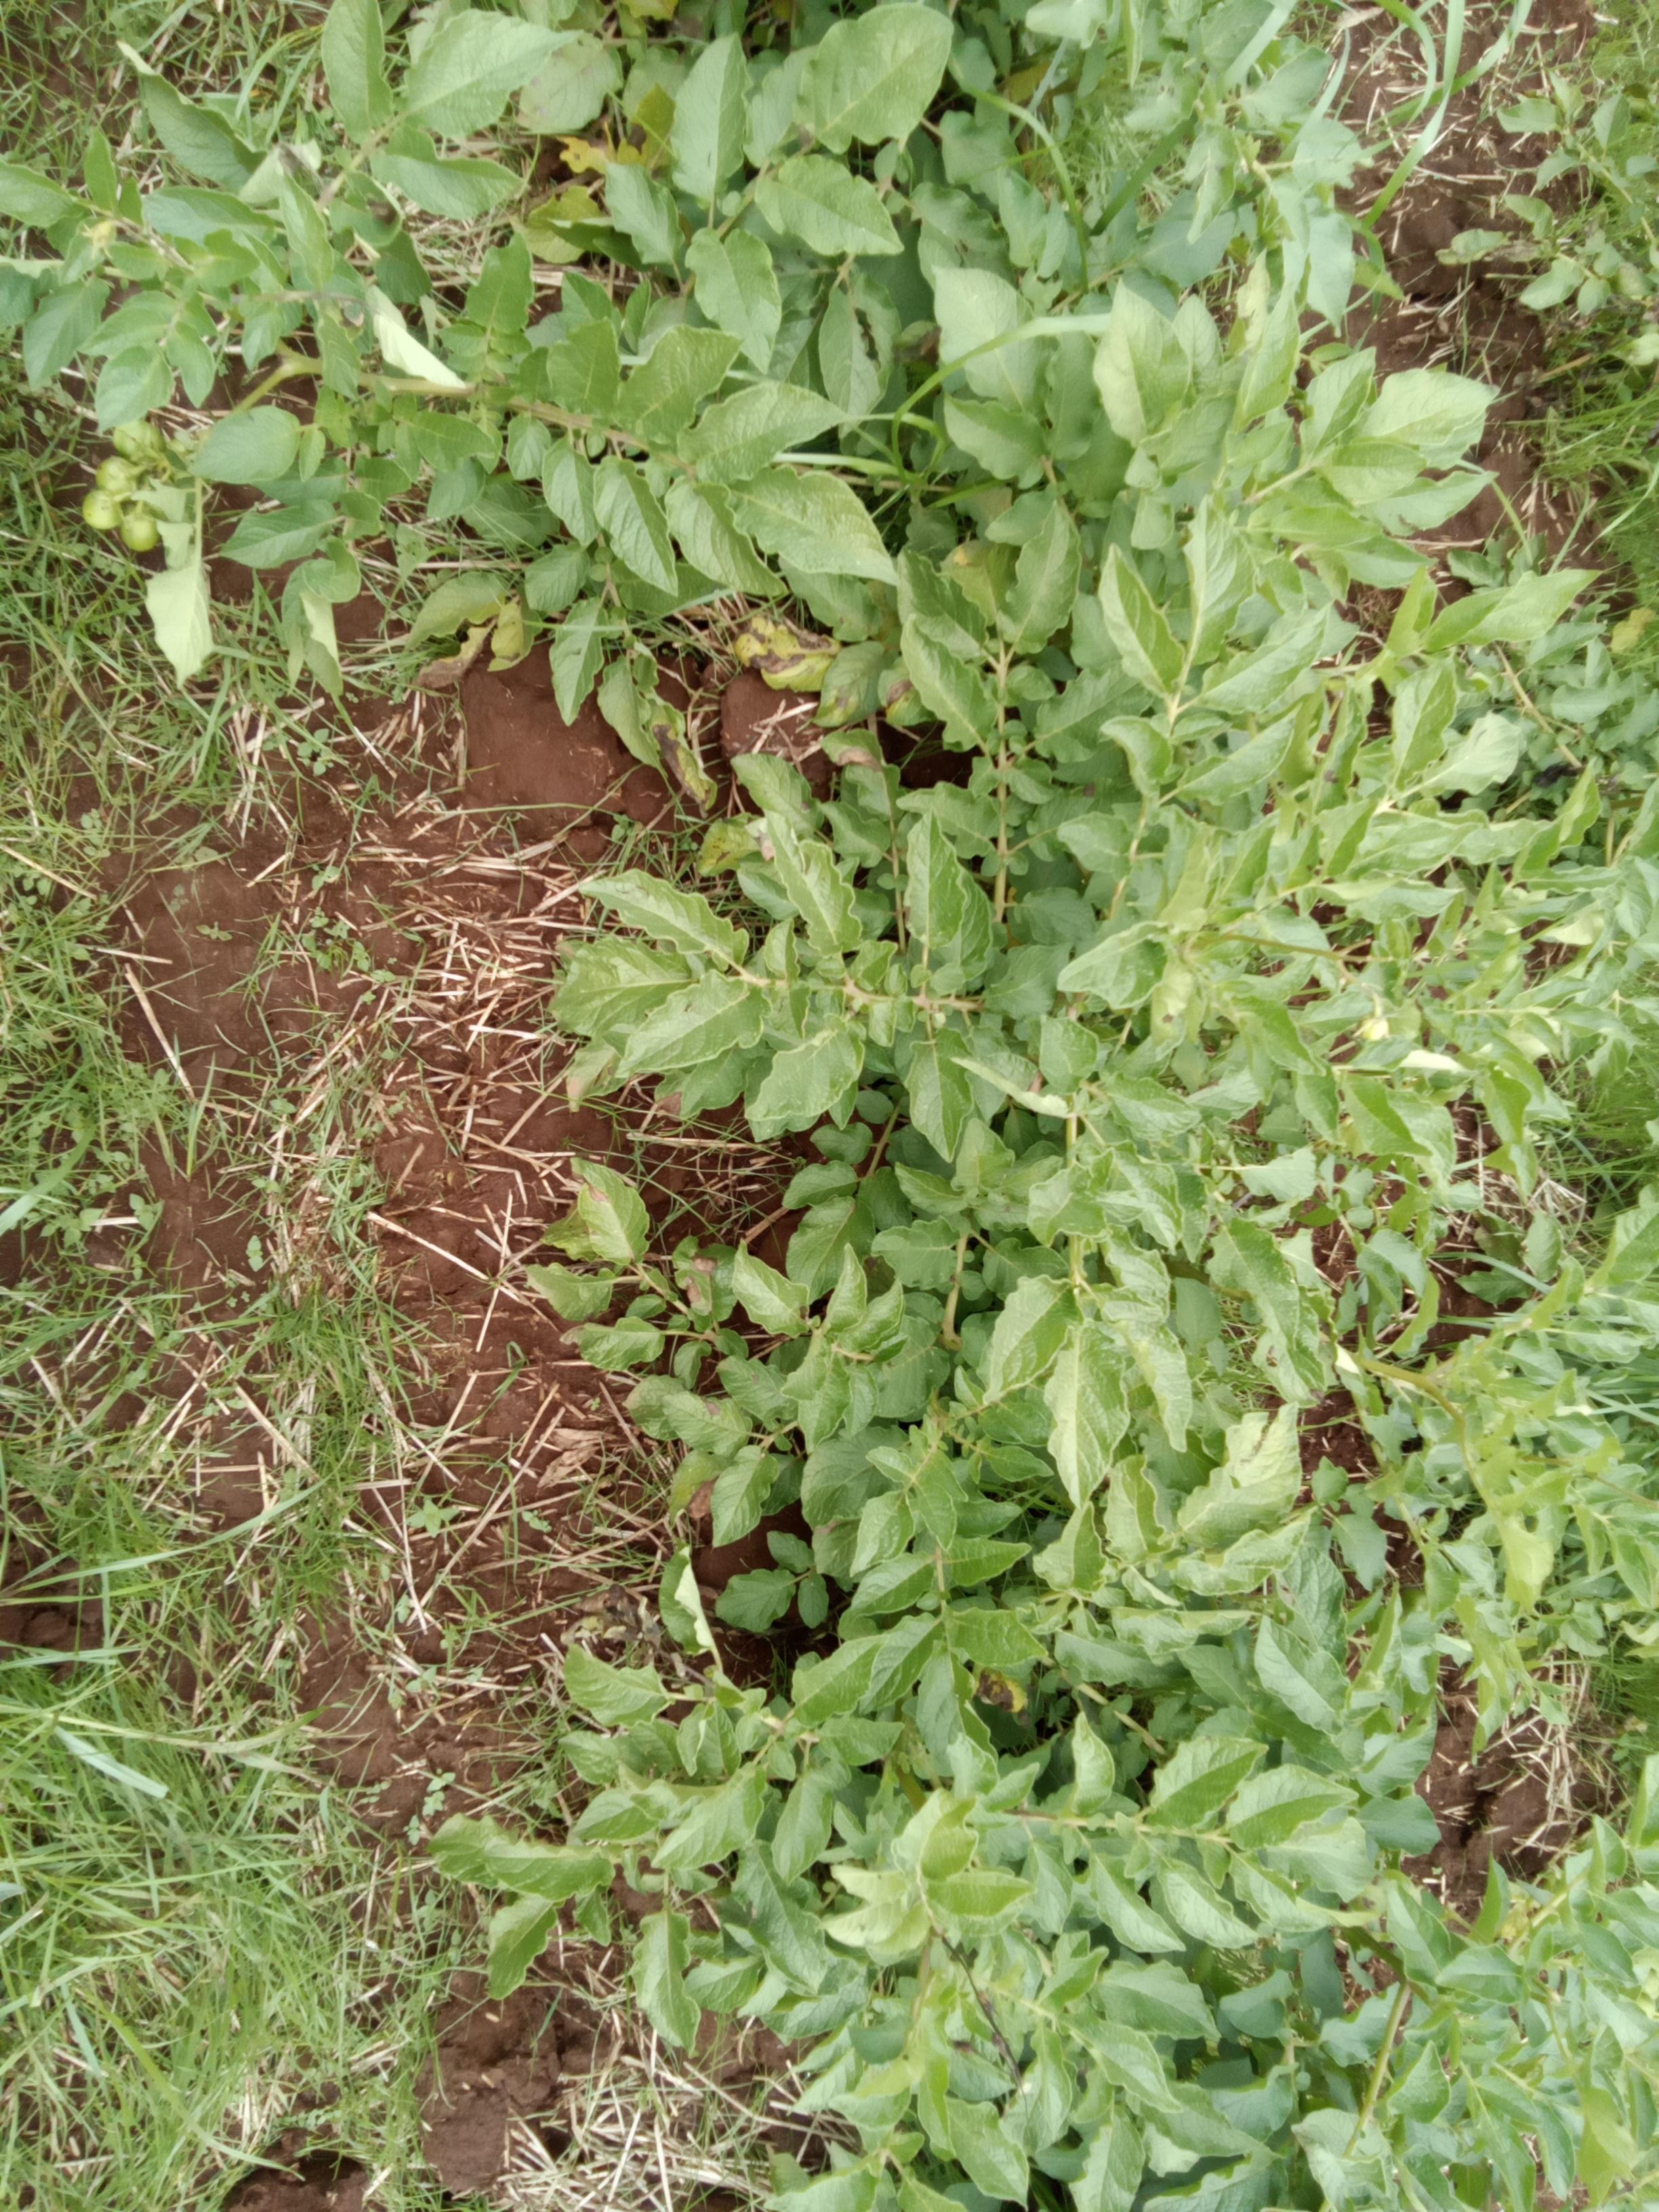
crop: potato
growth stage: flowering
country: Kenya
